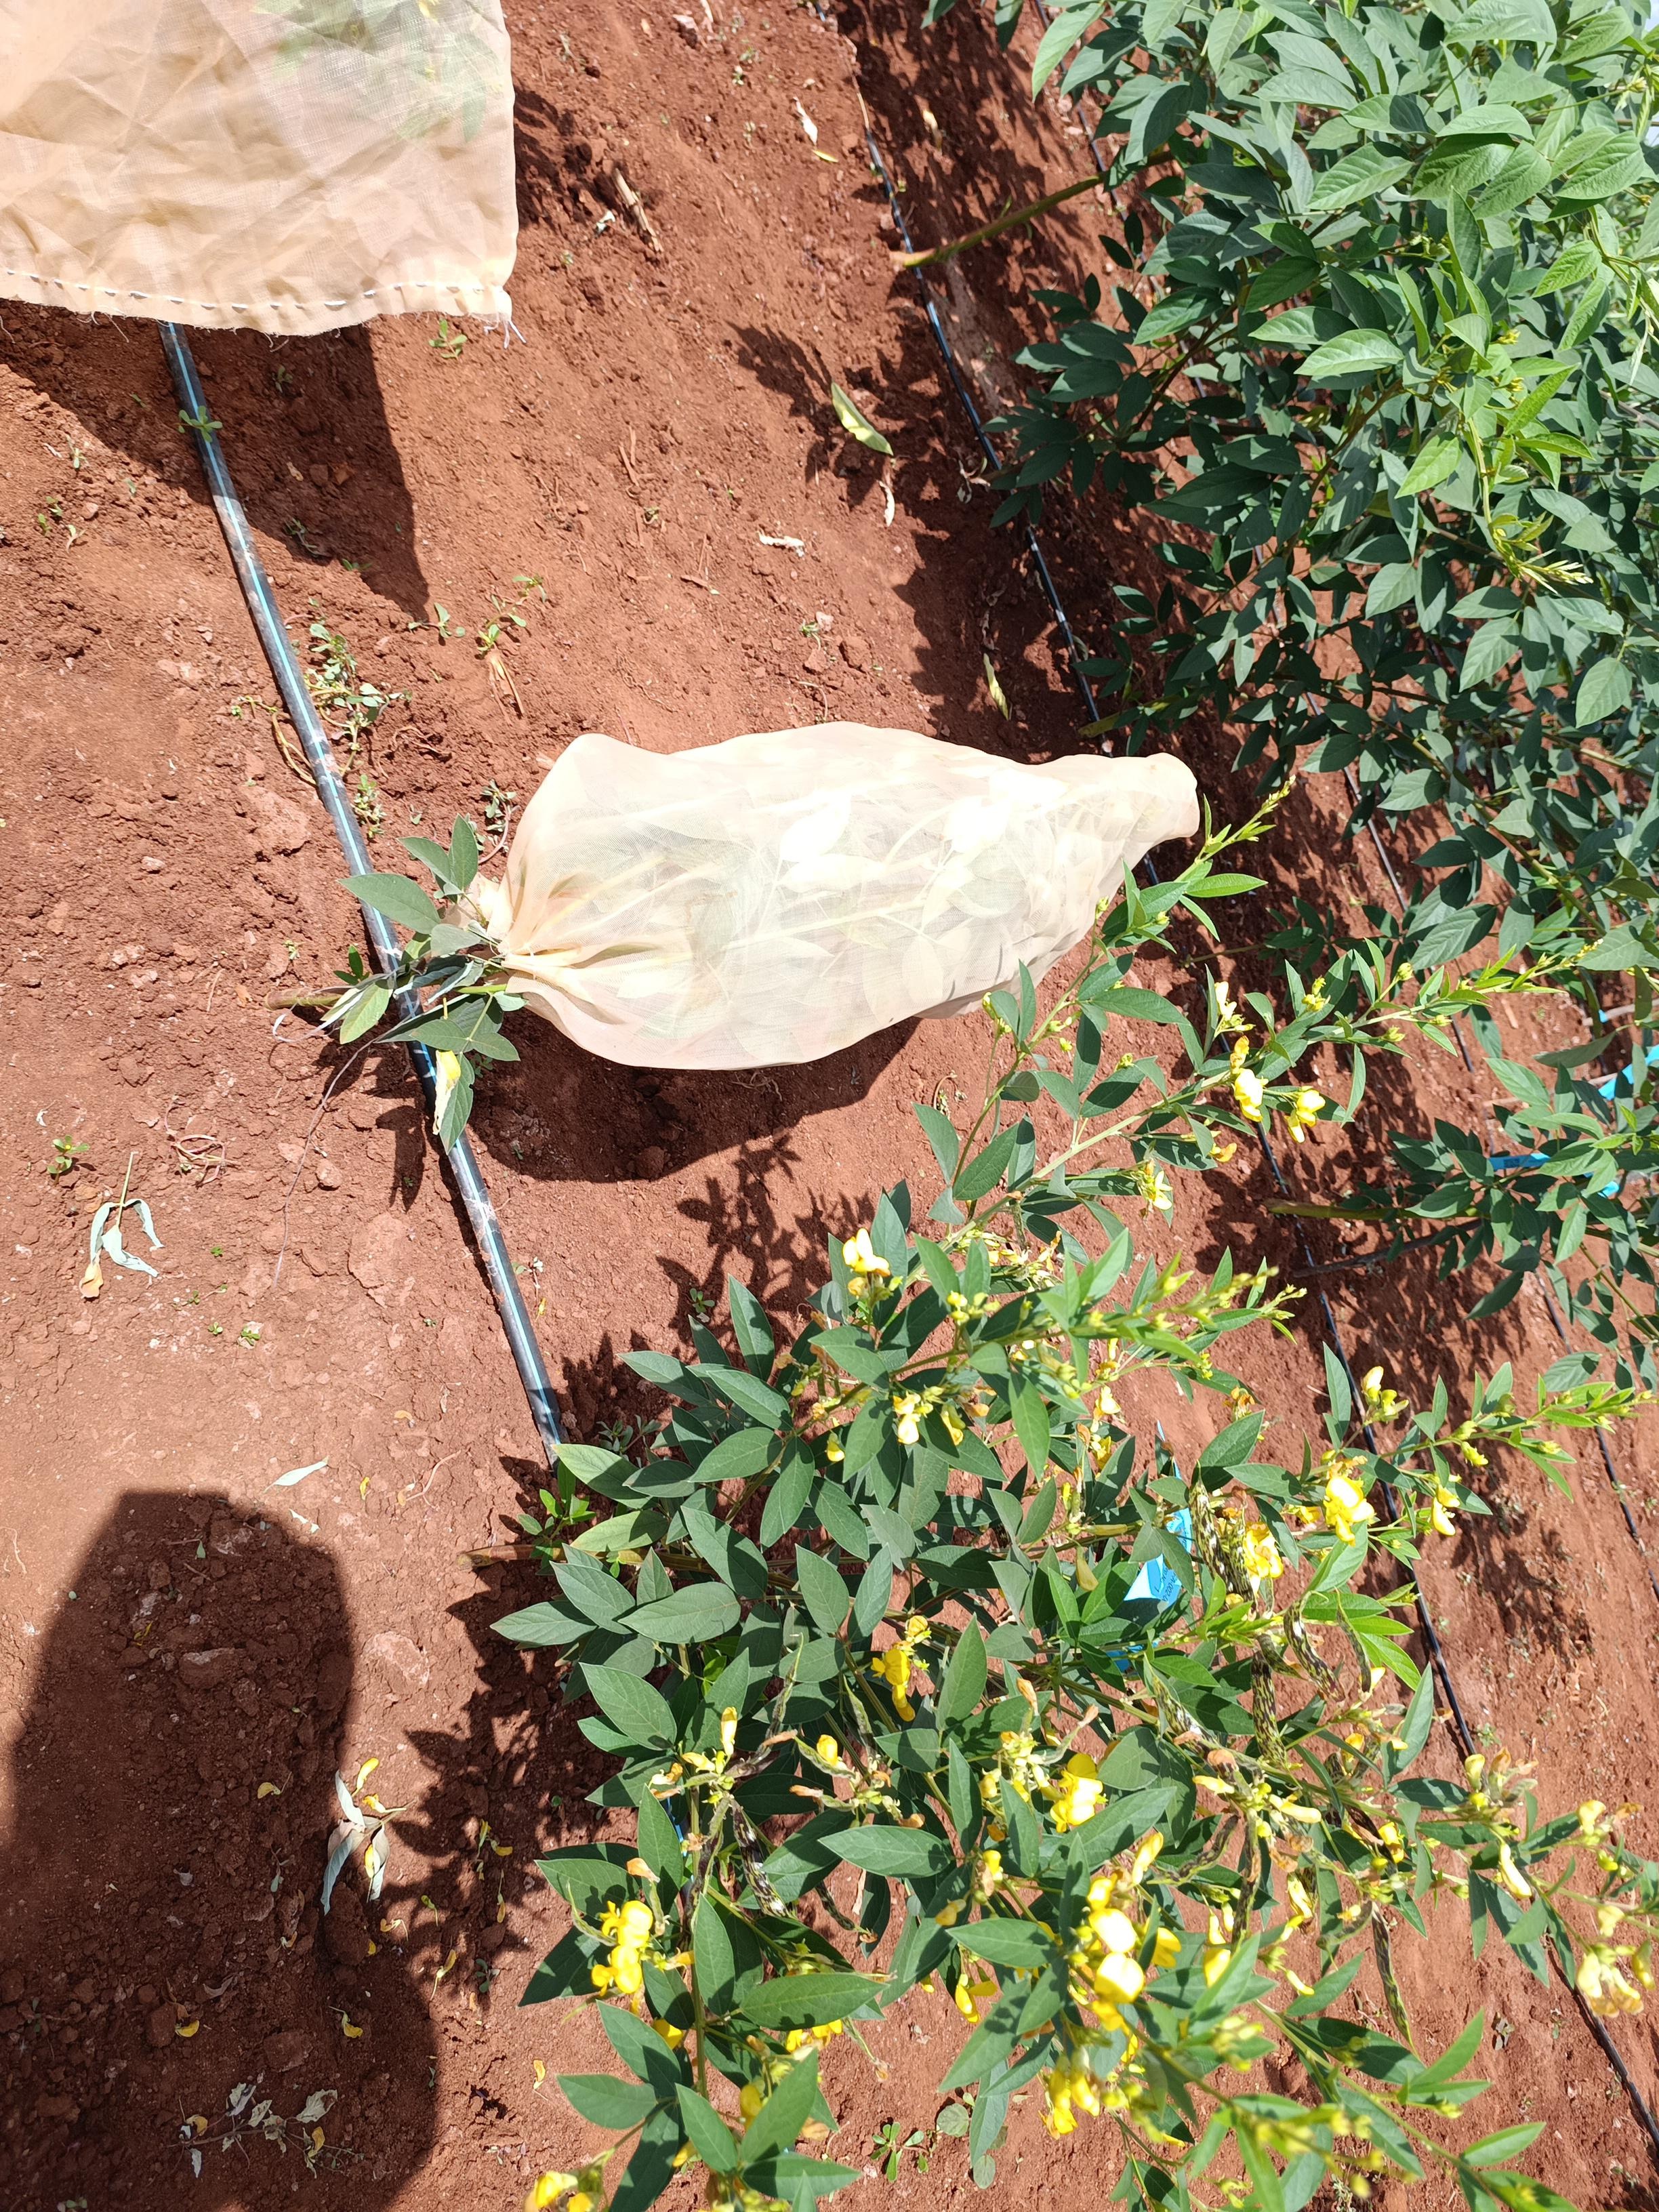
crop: pigeonpea
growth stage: flowering
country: Kenya
